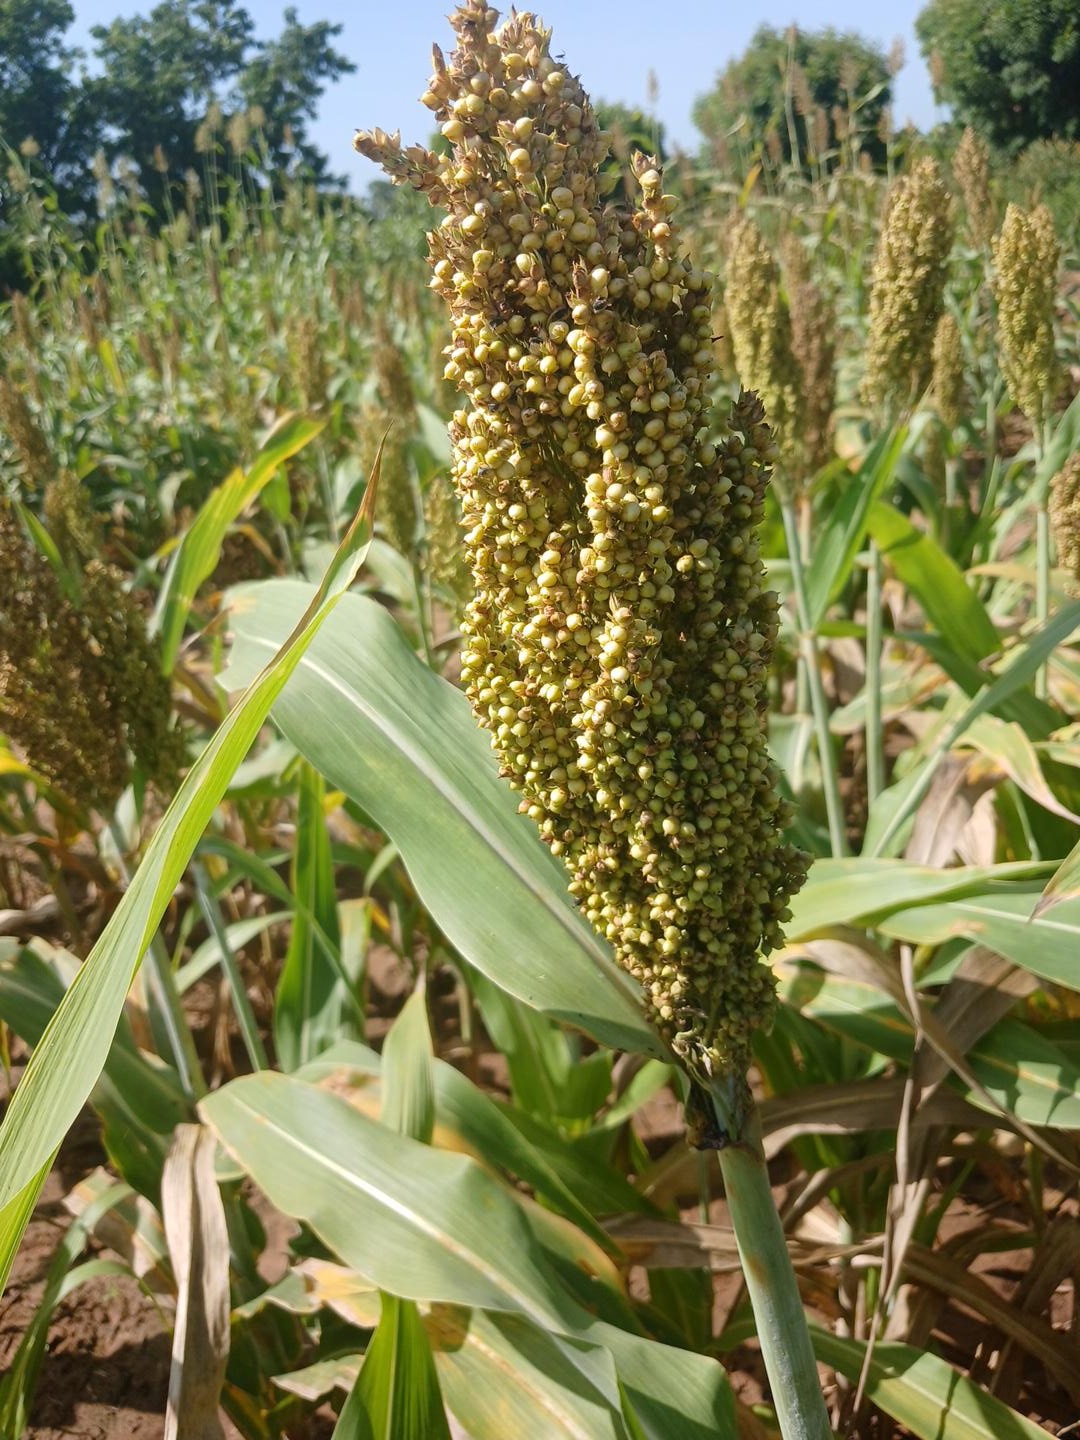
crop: sorghum
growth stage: filling grain
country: Senegal
